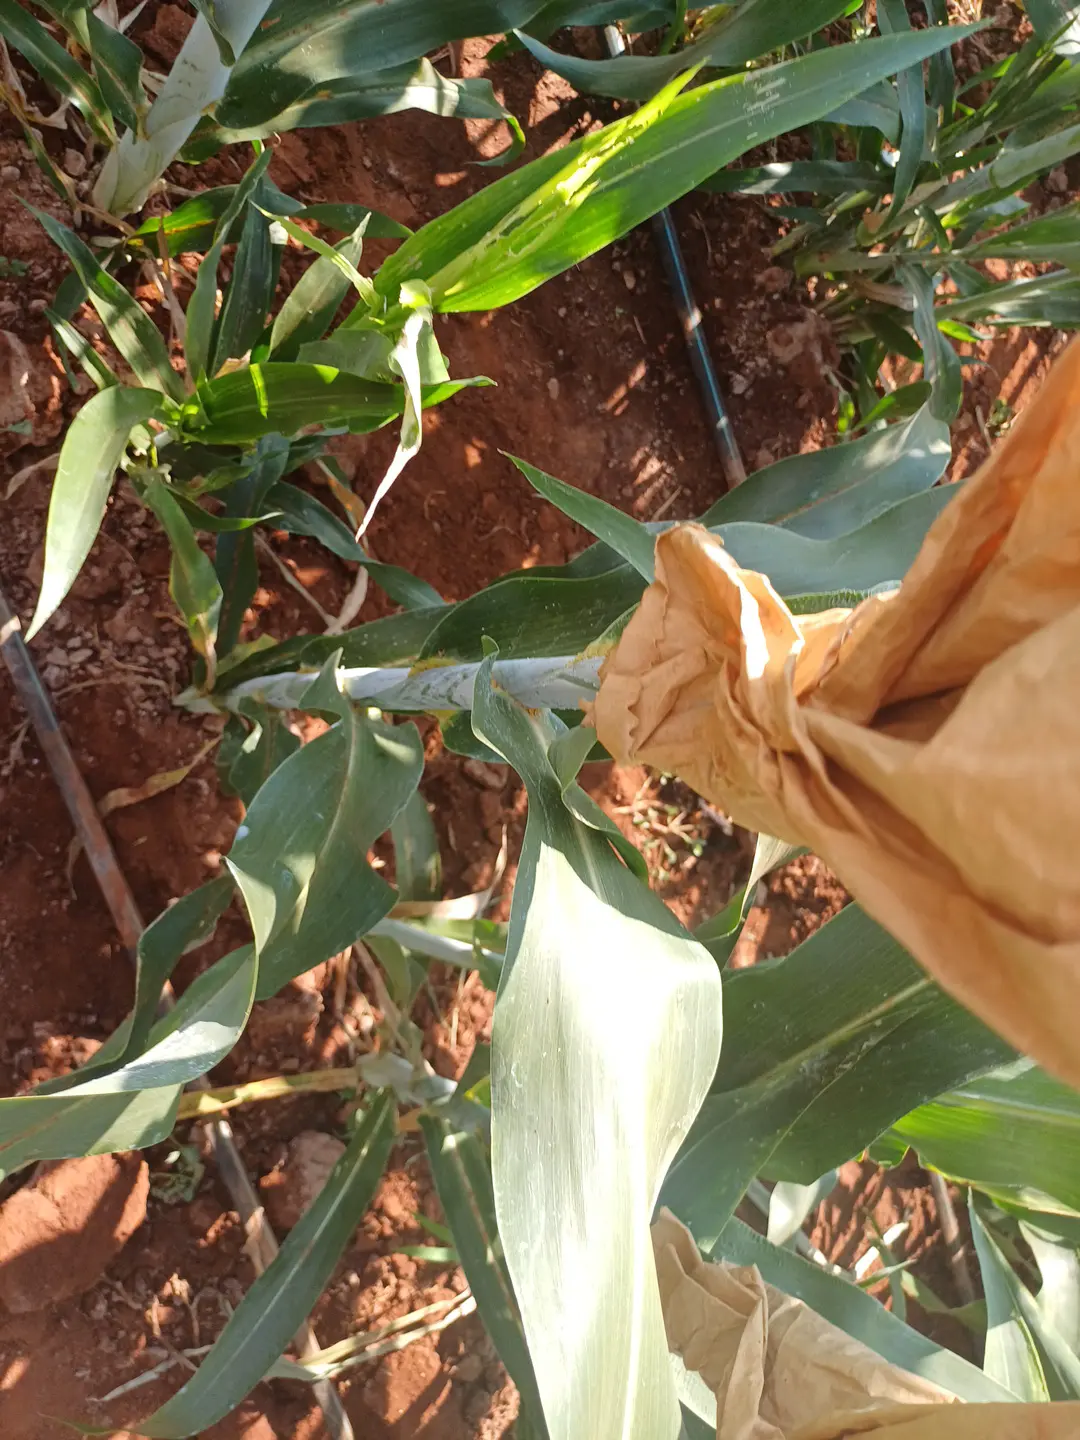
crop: sorghum
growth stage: heading tuber
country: Kenya
